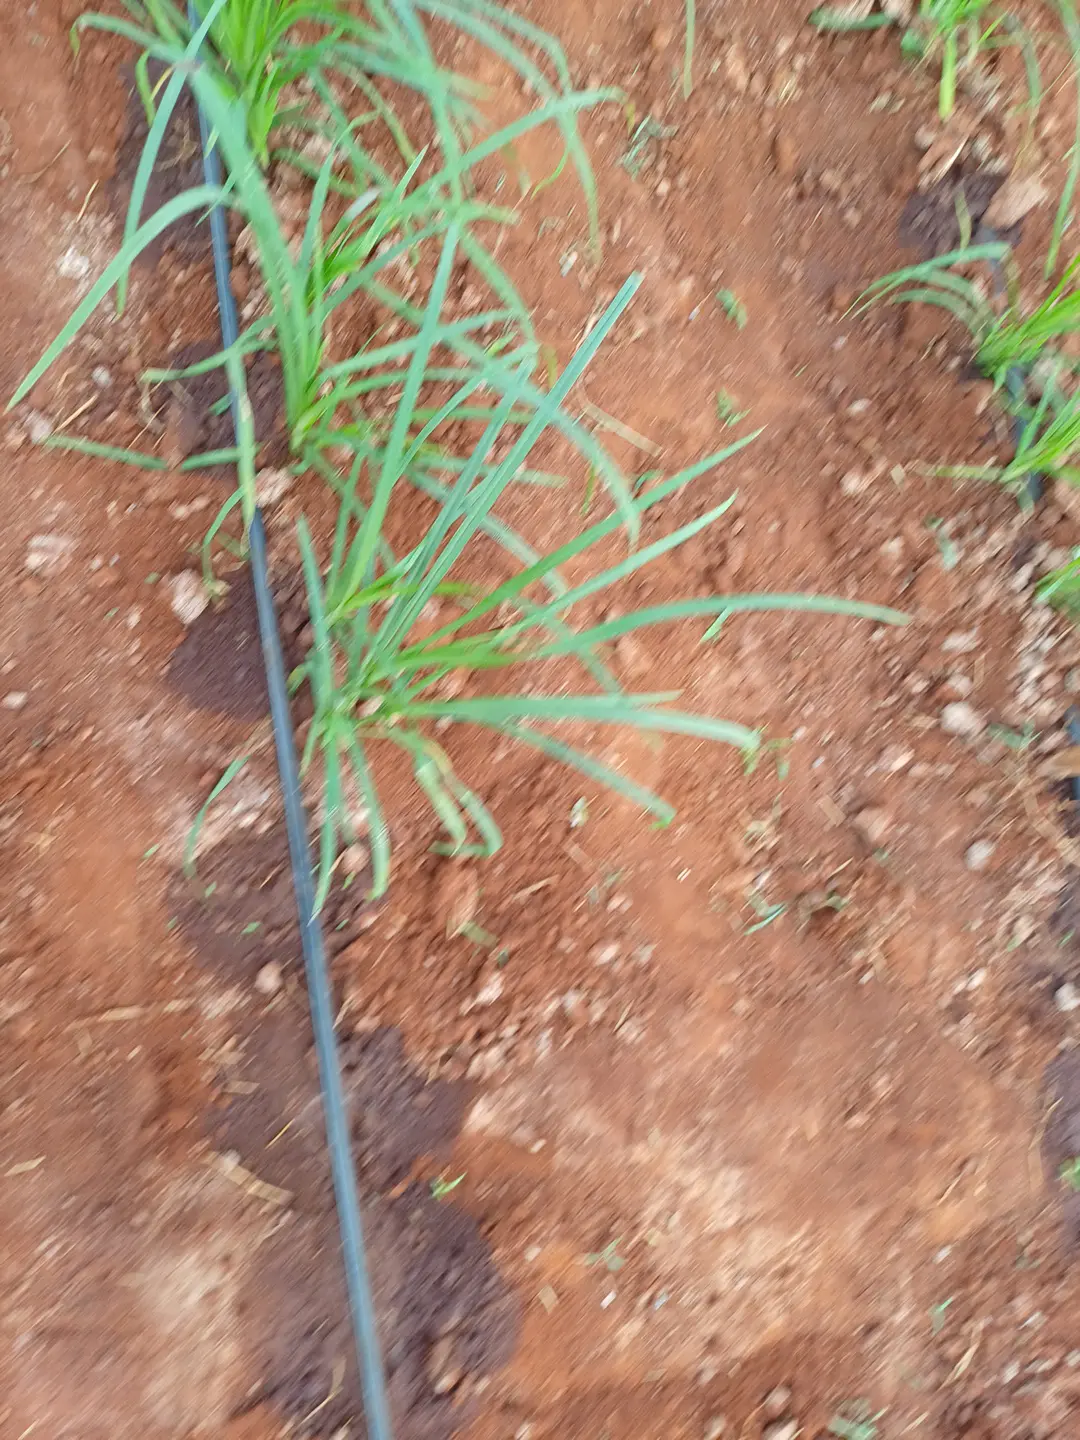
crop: finger millet
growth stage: elongation stem
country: Kenya
